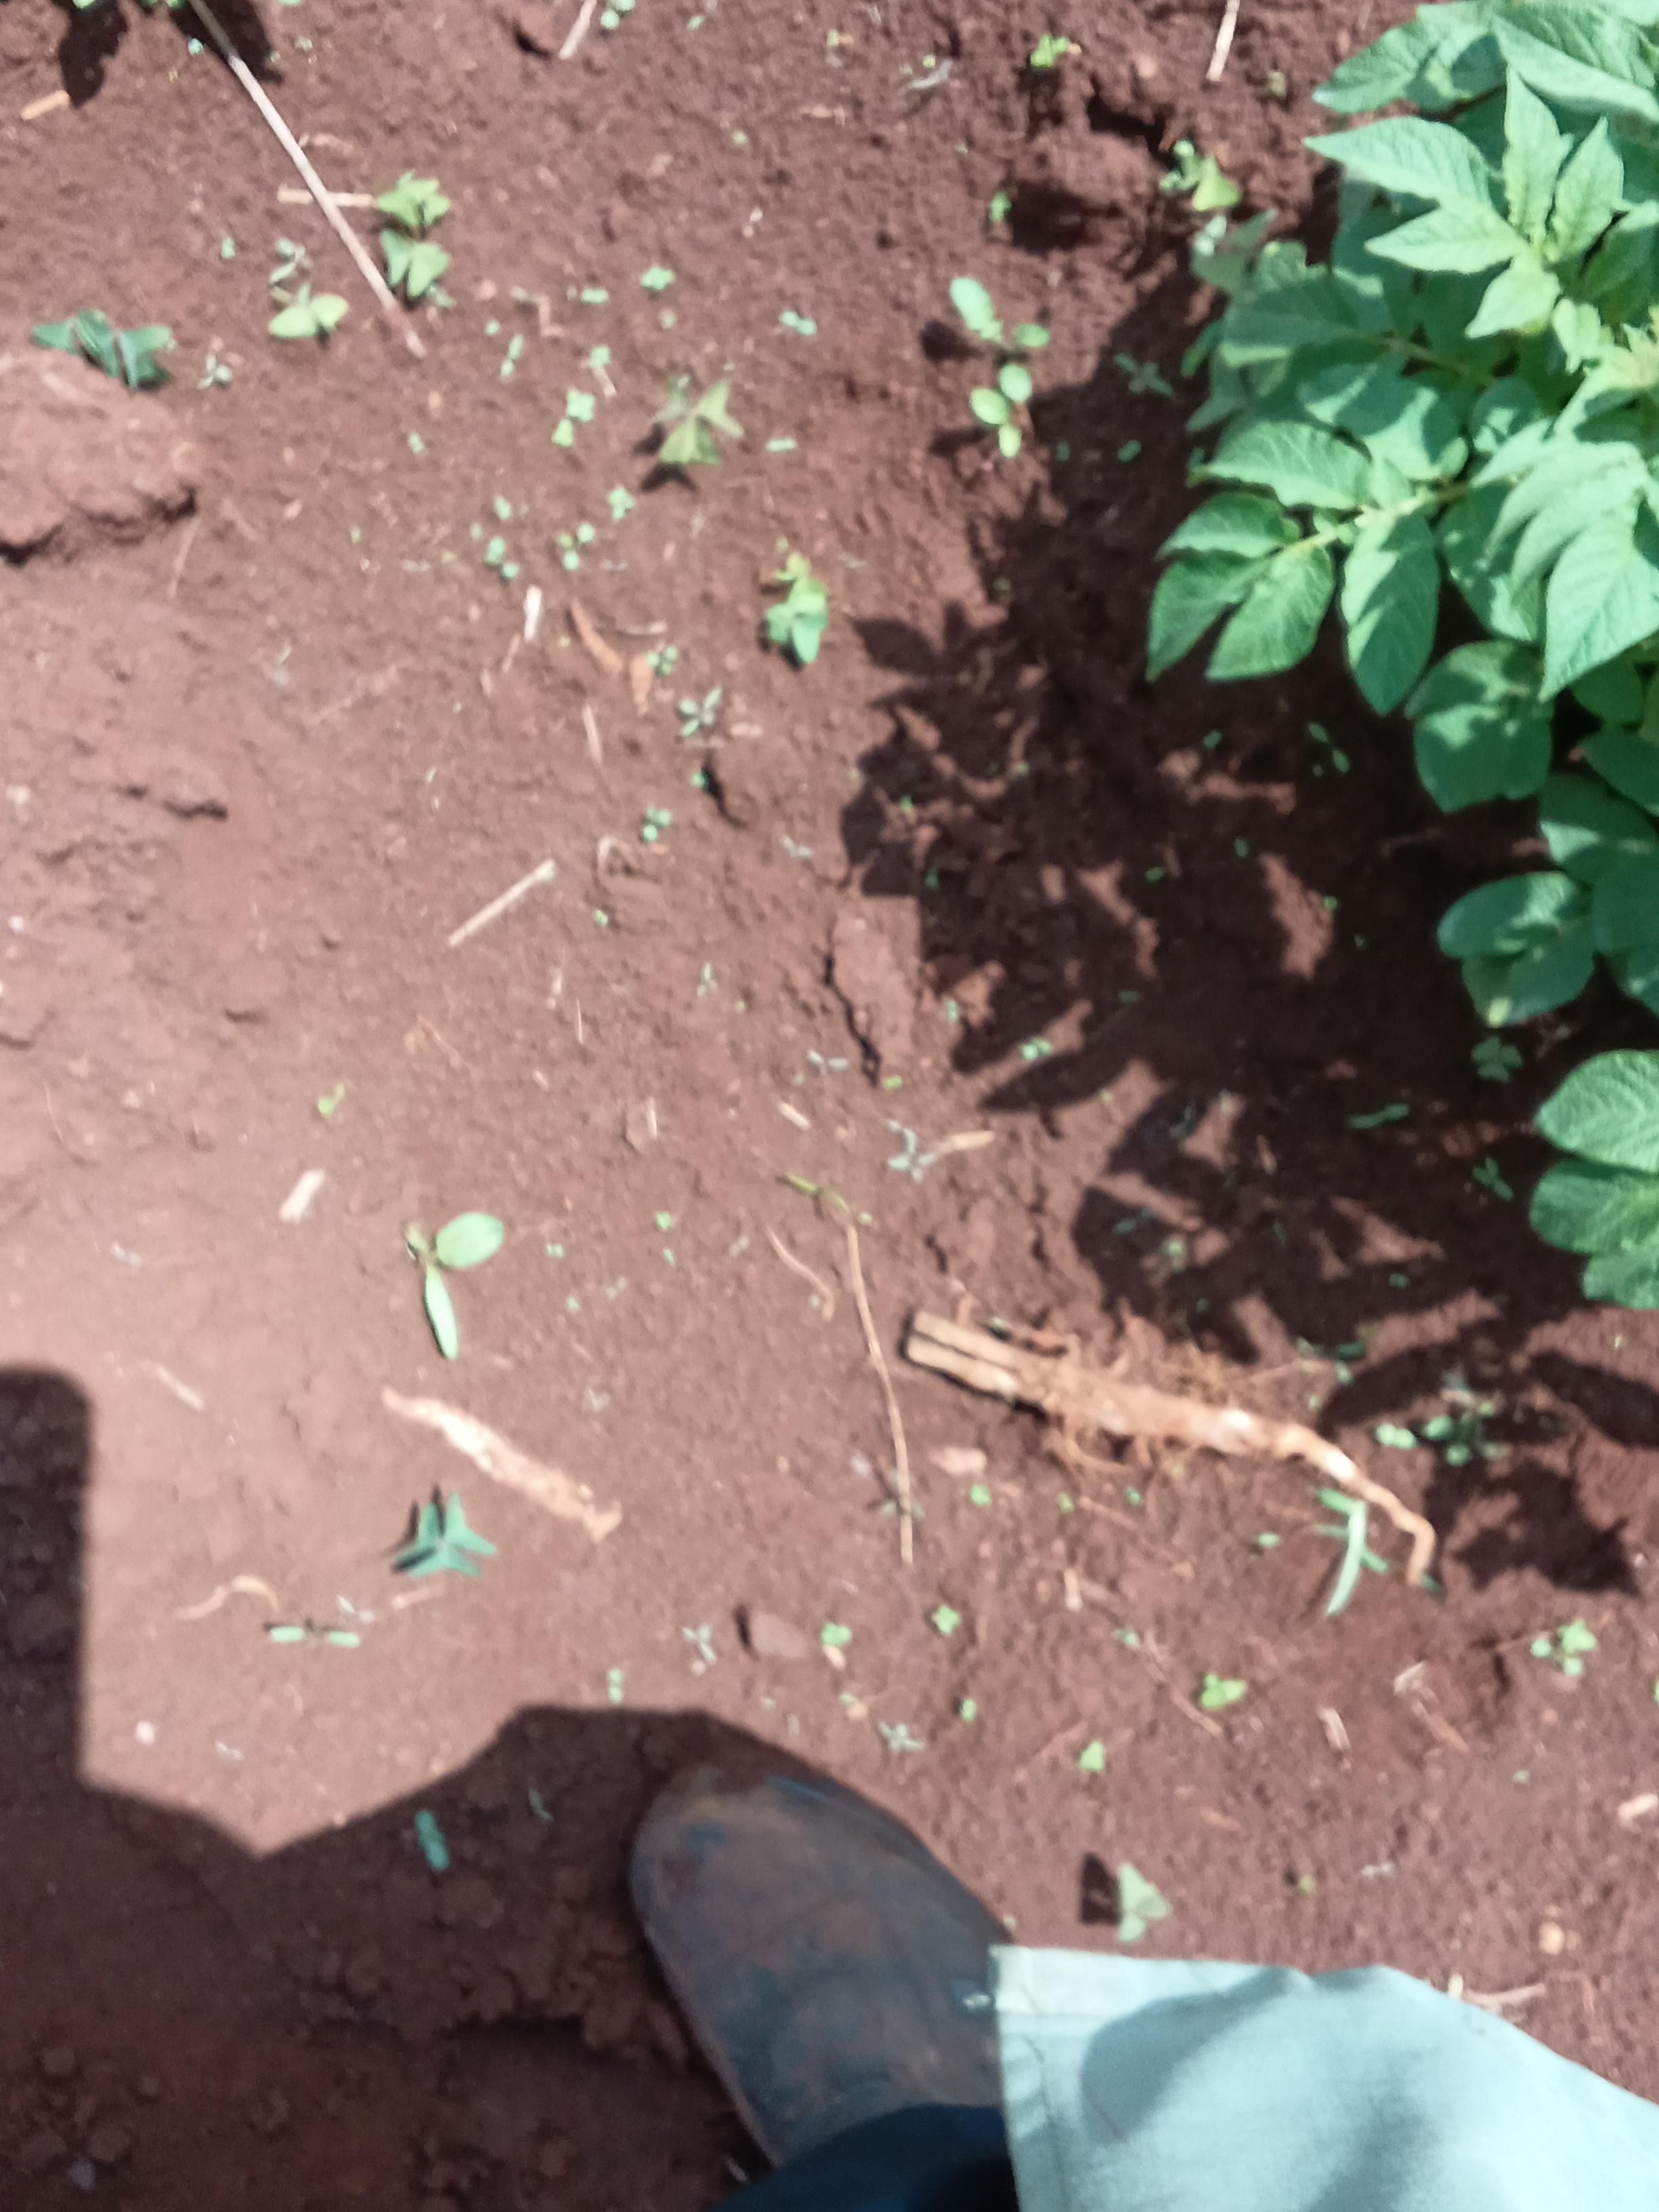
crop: potato
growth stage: vegetative
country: Kenya
